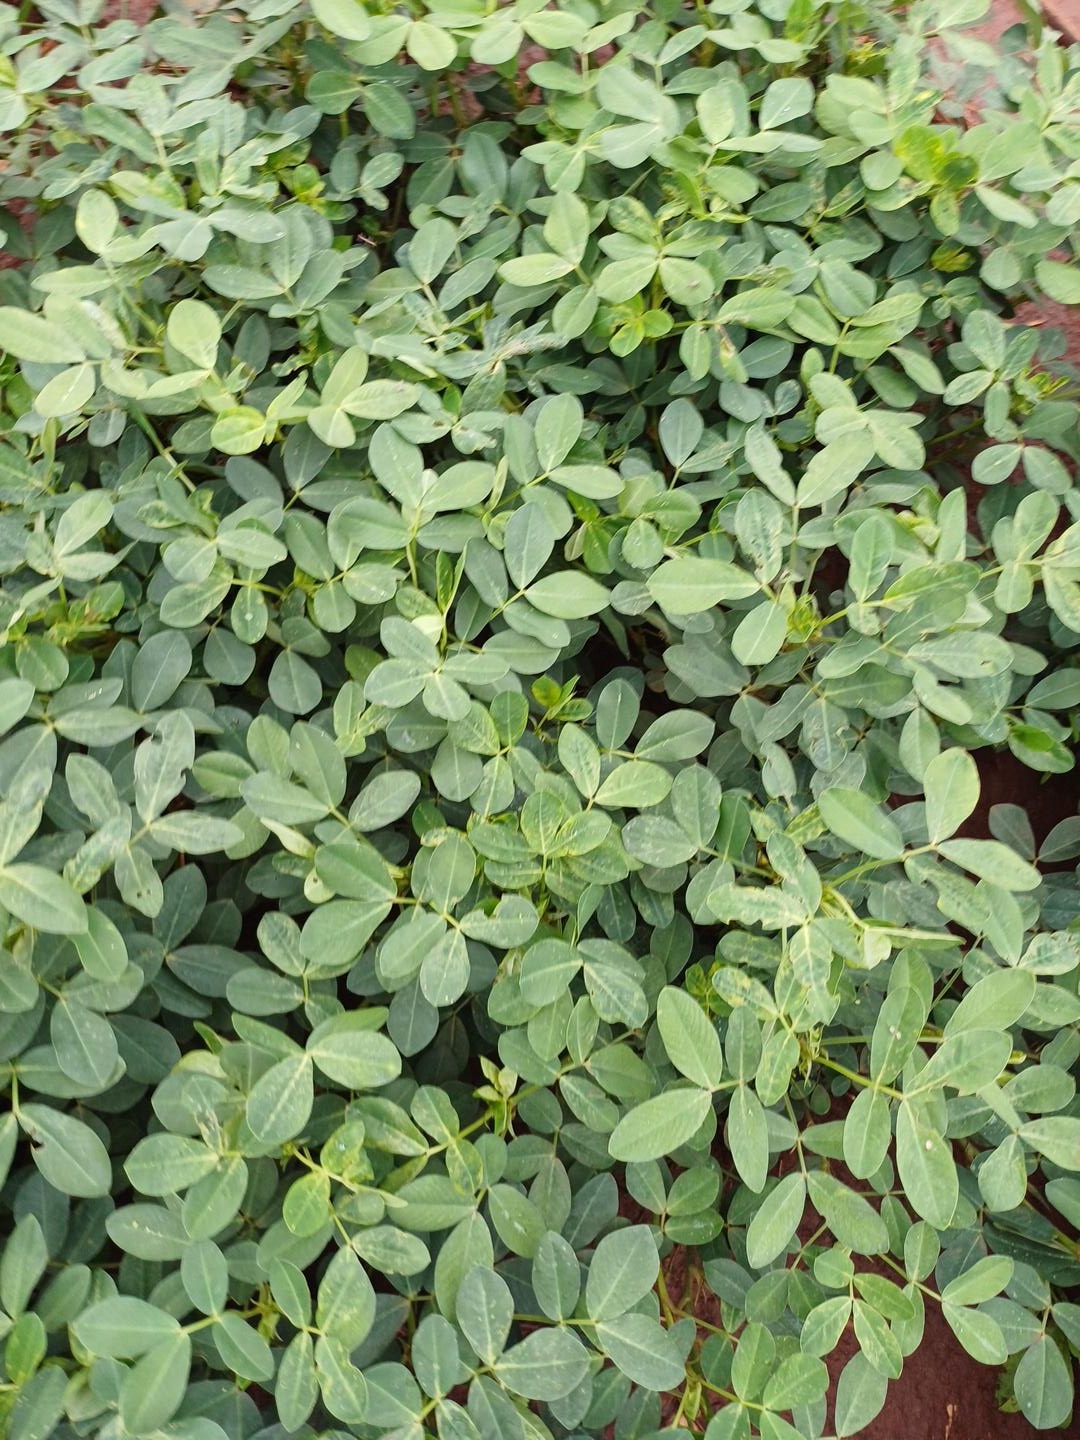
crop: groundnut
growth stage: pegging
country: Kenya
